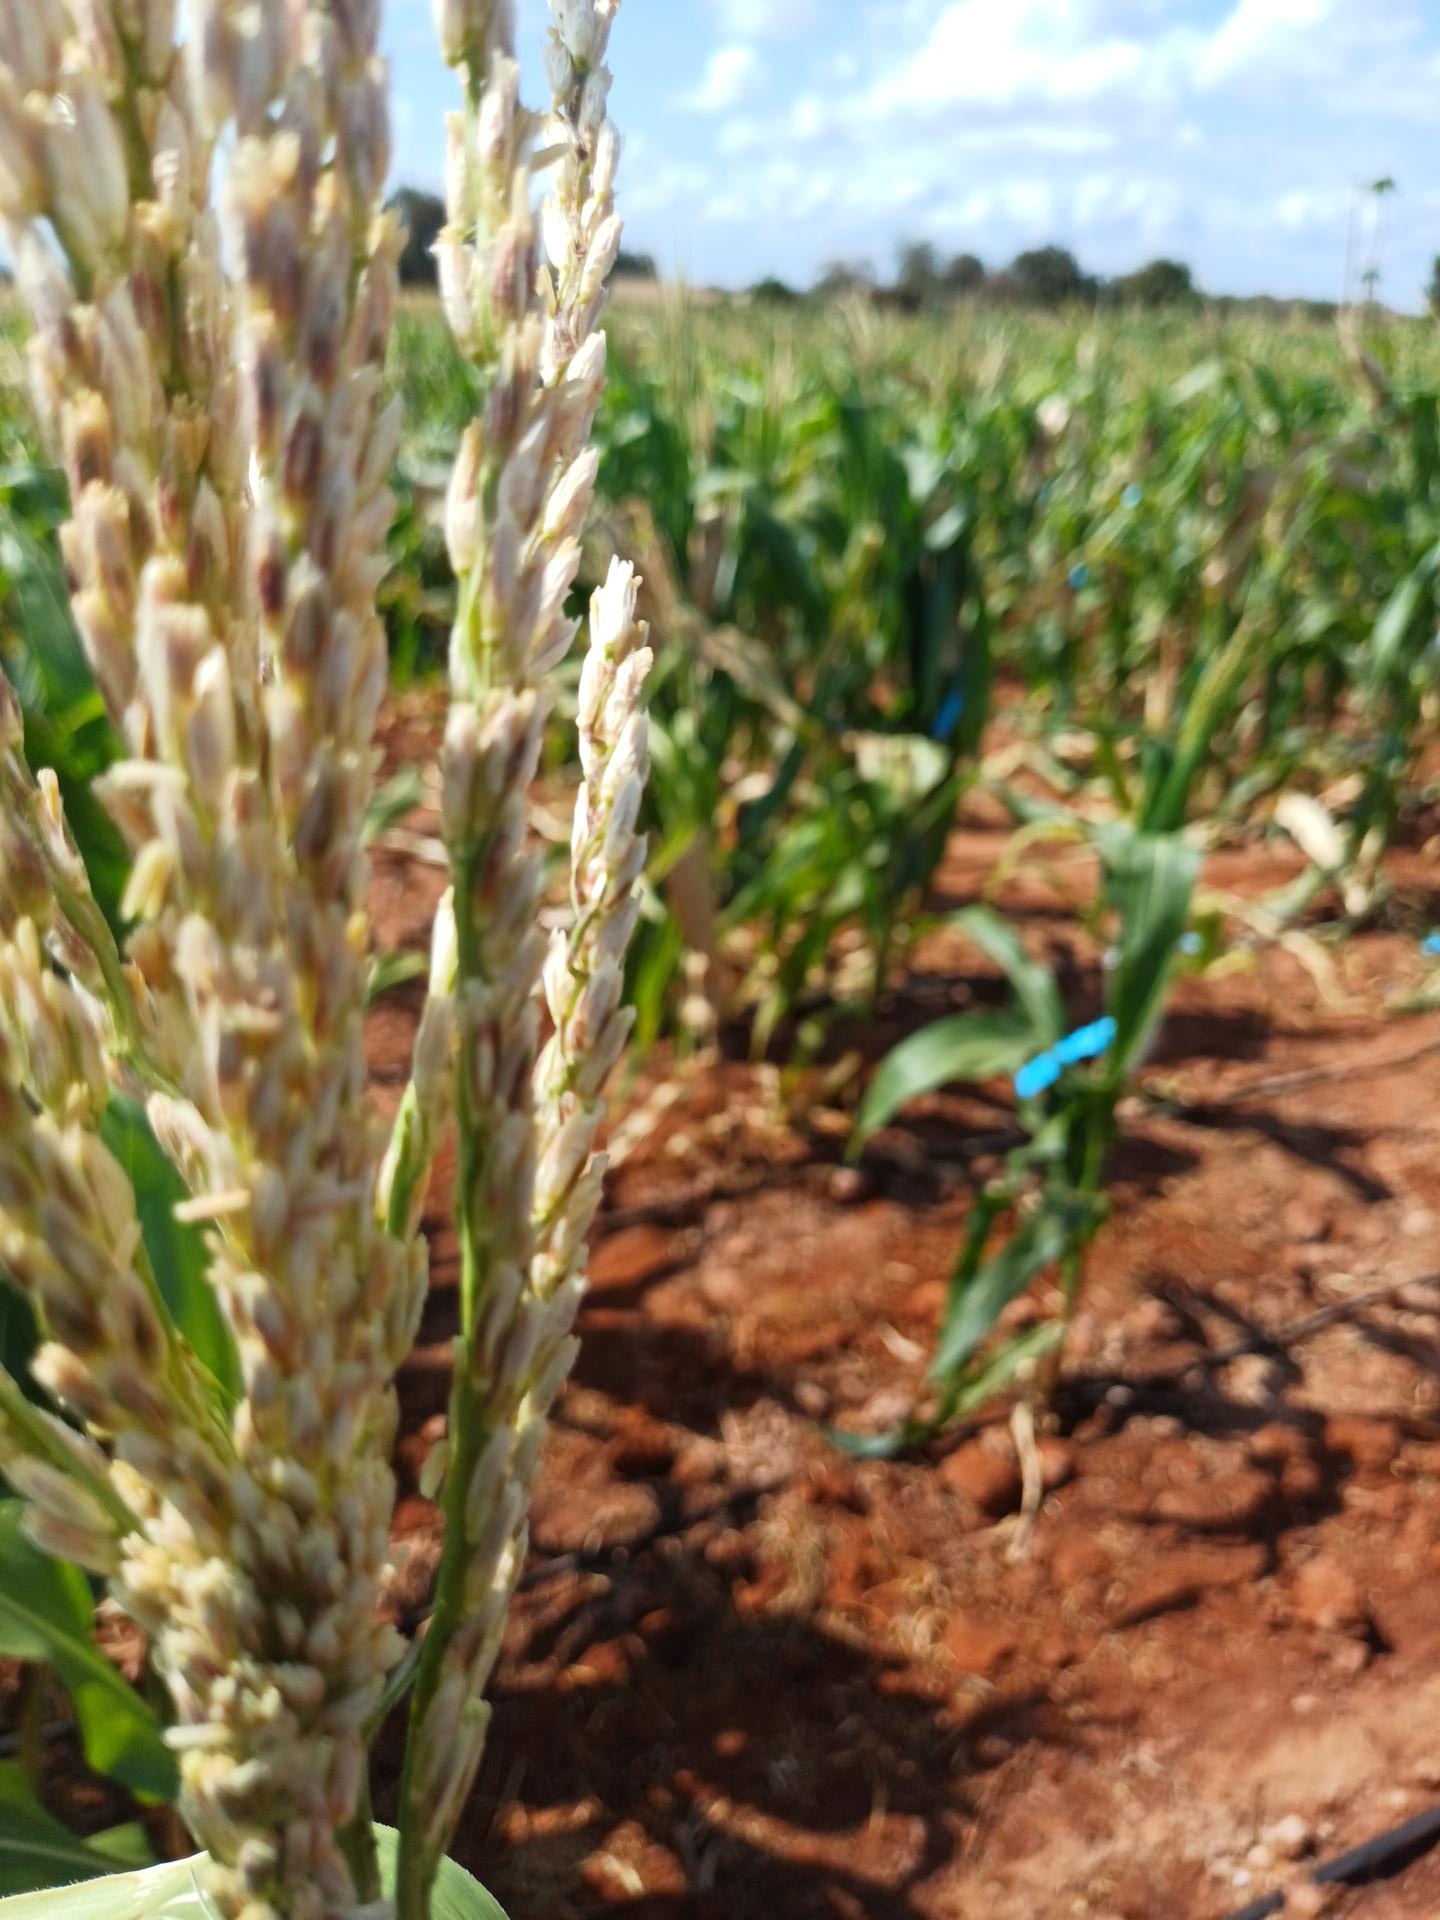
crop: maize
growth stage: flowering
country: Kenya
